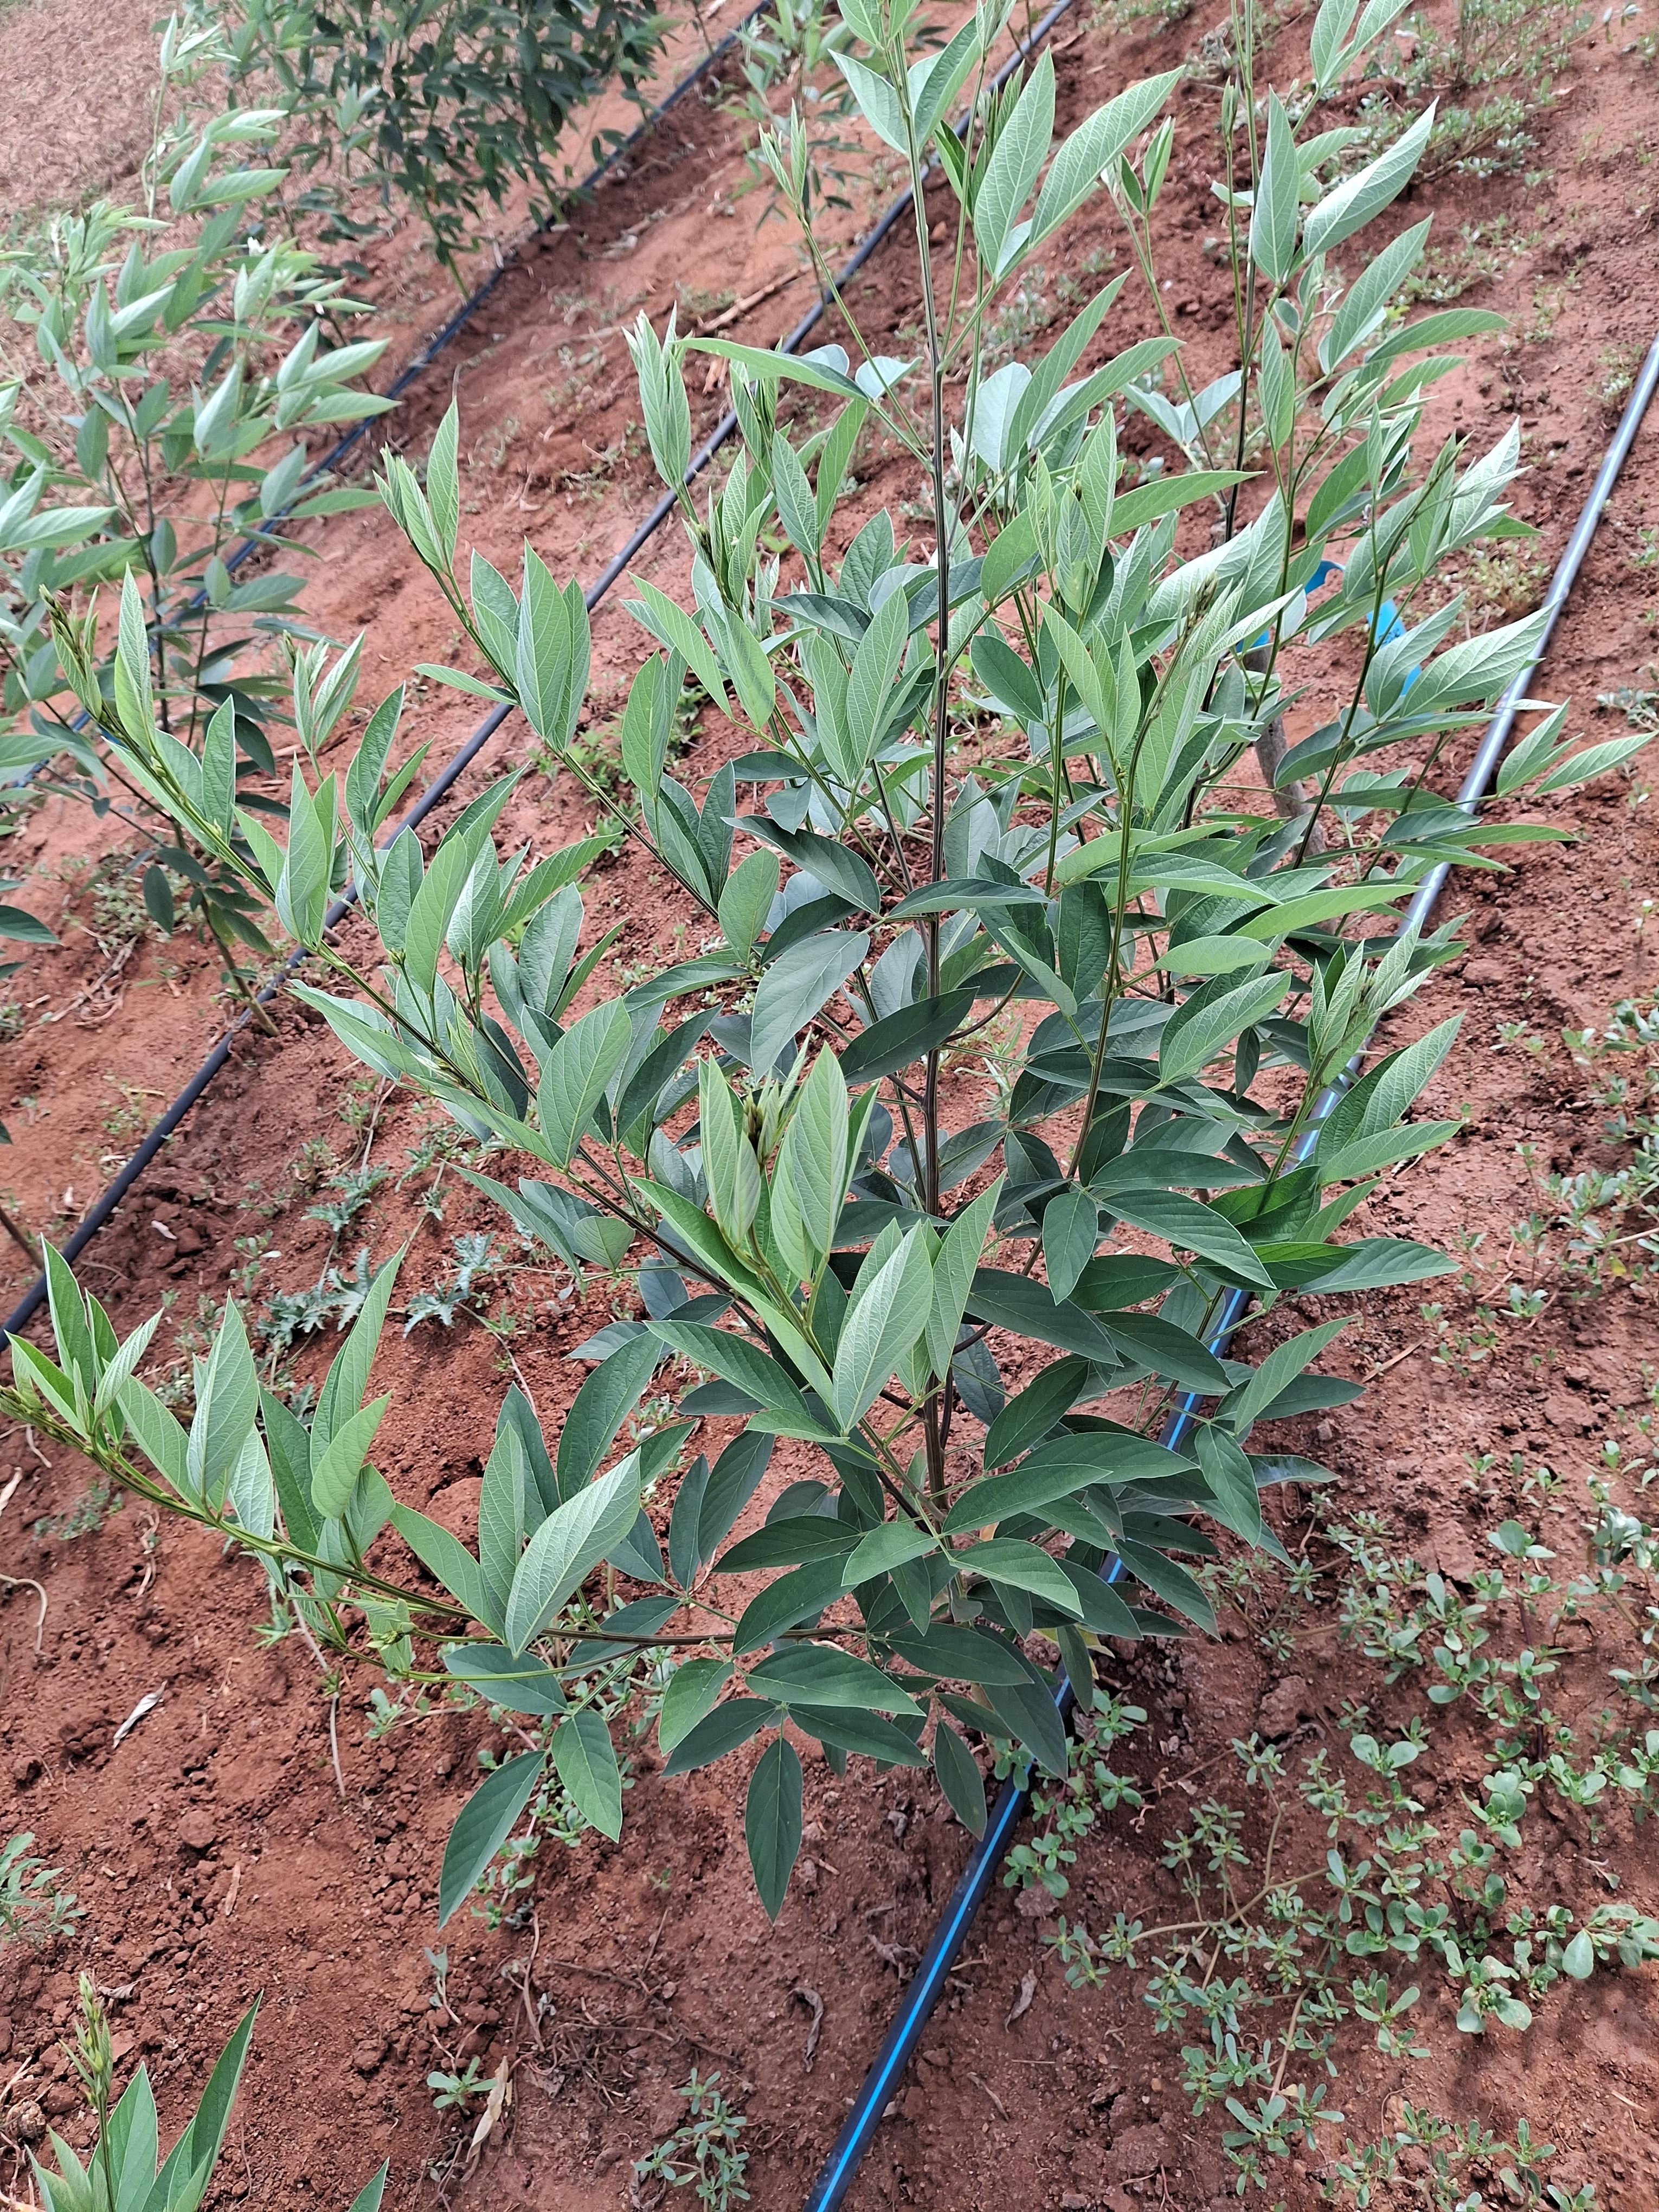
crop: pigeonpea
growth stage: vegetative
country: Kenya
